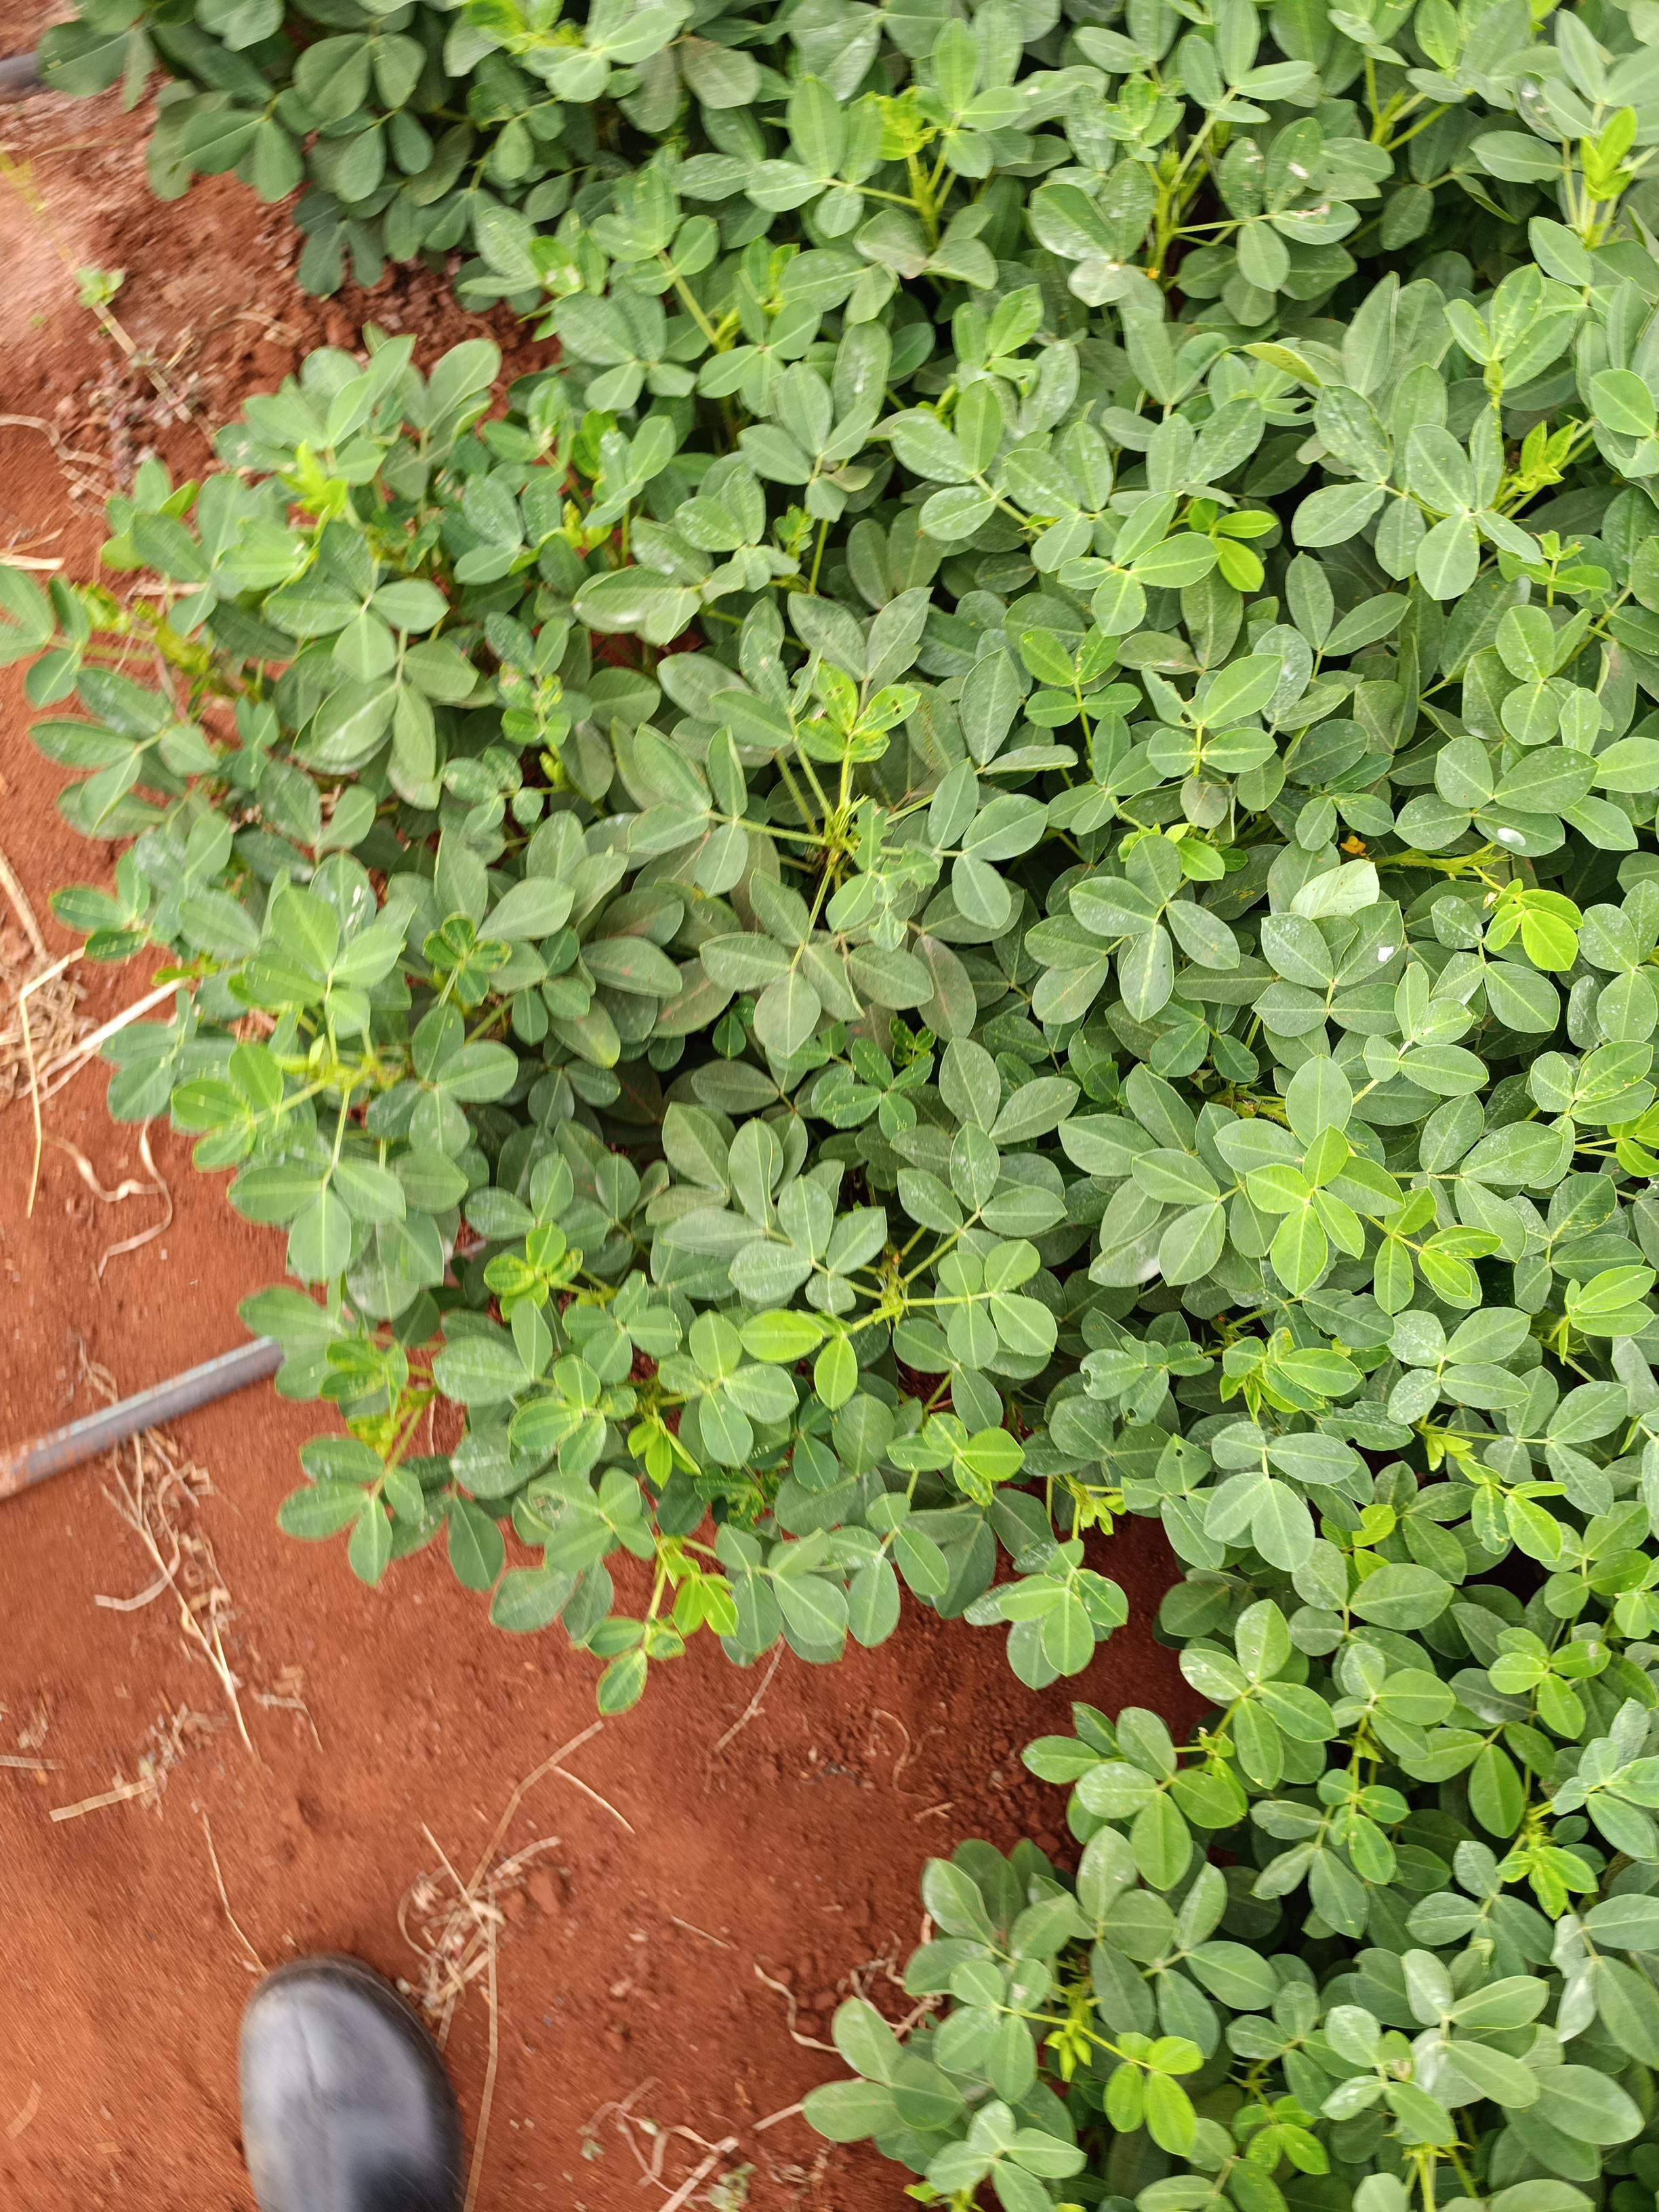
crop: groundnut
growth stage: pegging
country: Kenya
